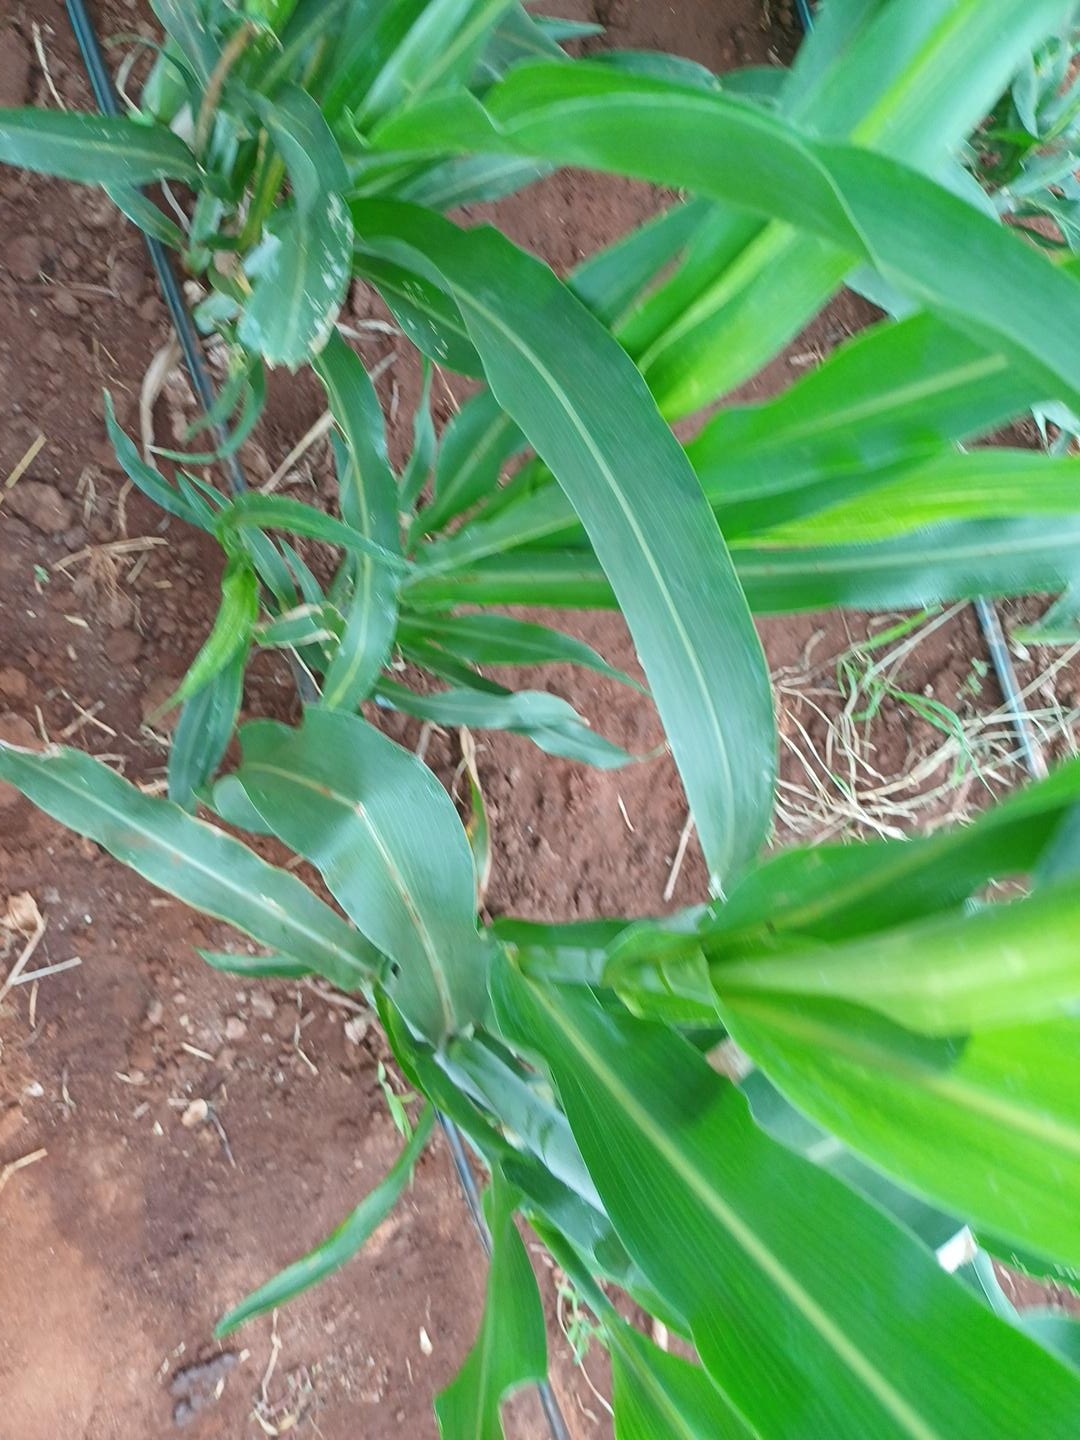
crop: sorghum
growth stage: heading tuber
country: Kenya
